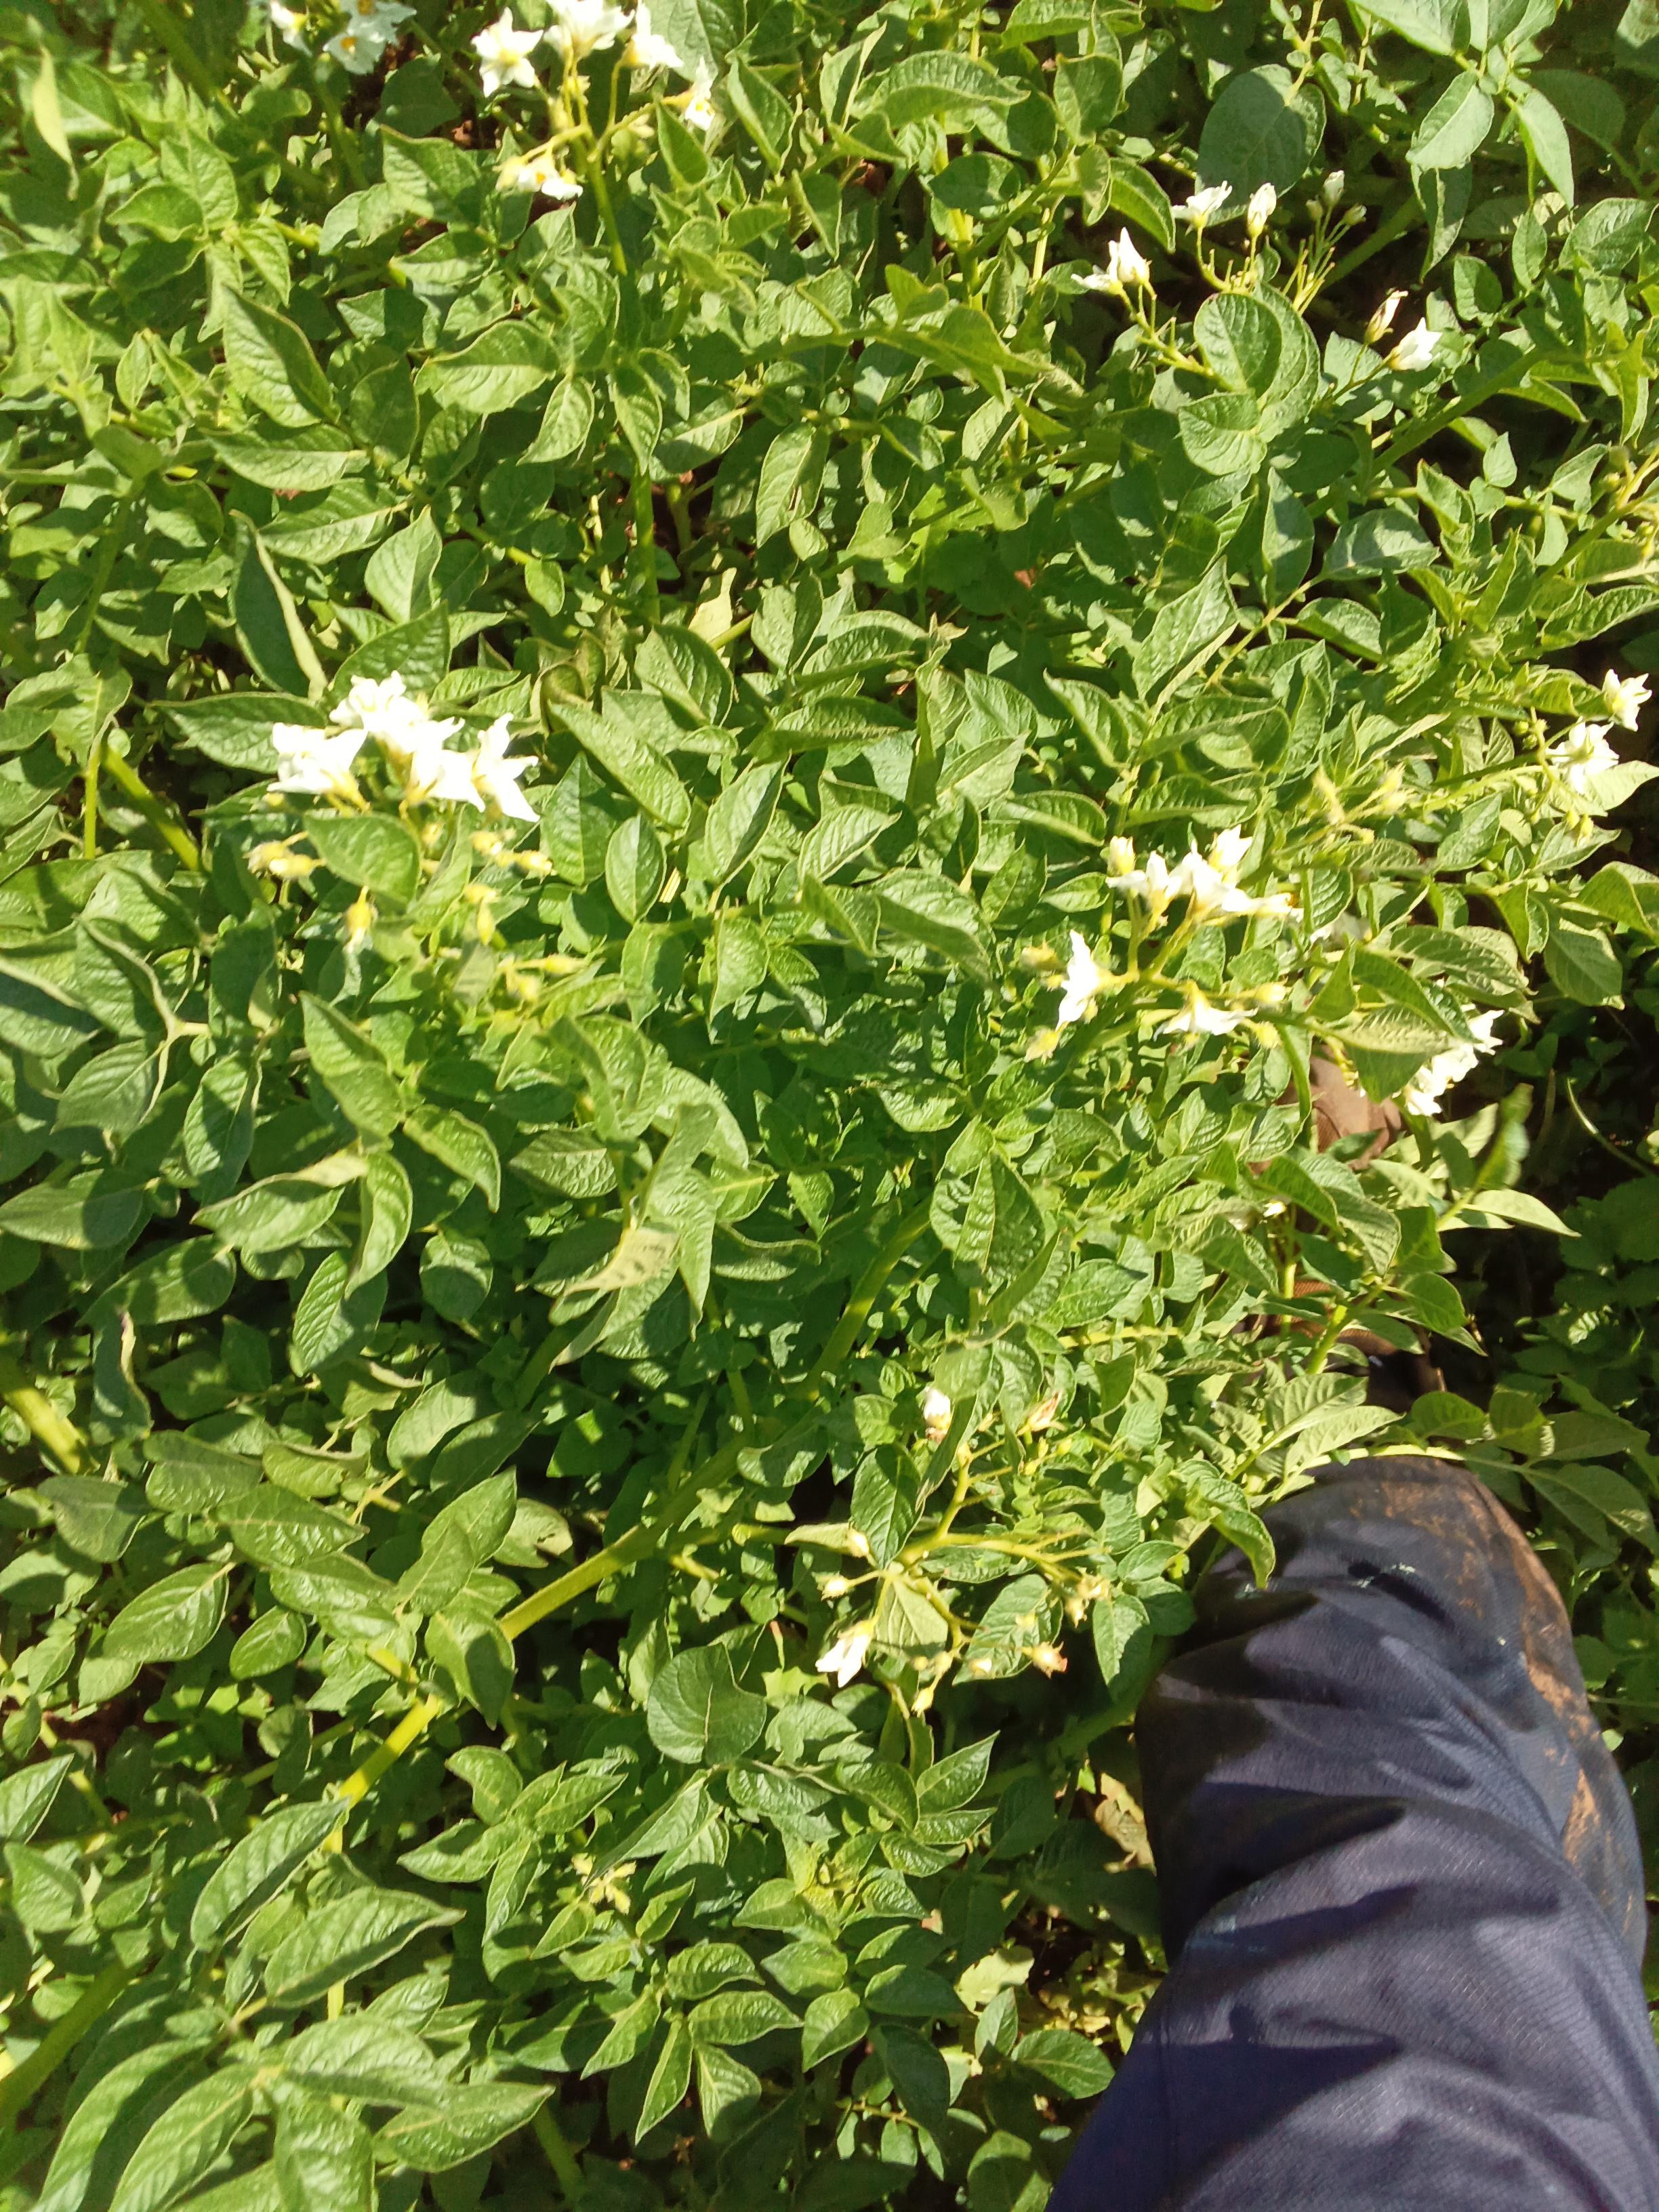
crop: potato
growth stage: flowering
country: Kenya
